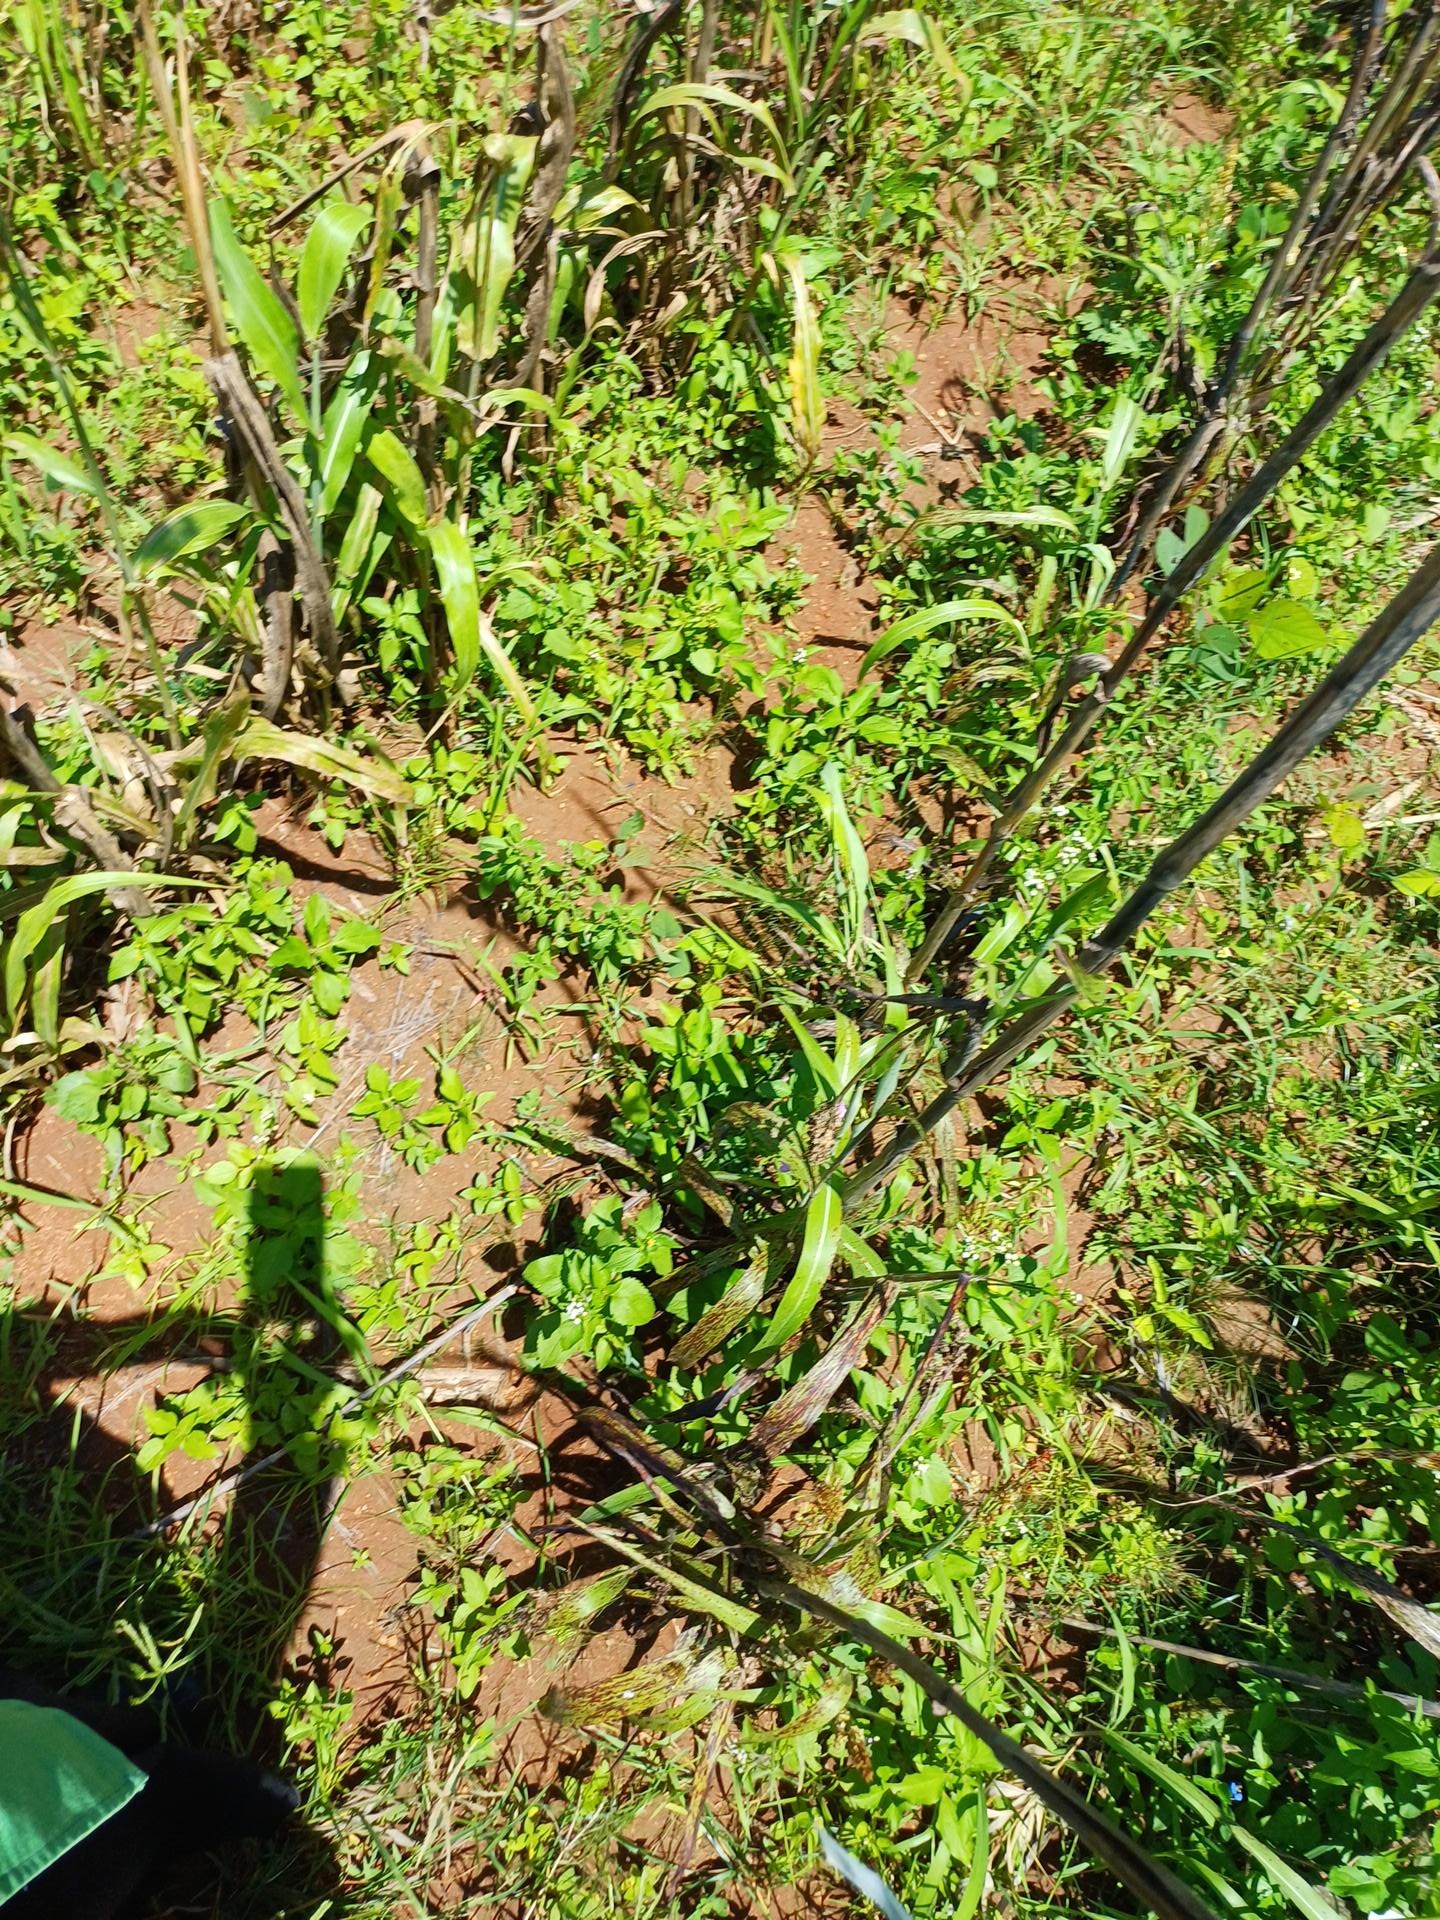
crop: sorghum
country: Kenya
